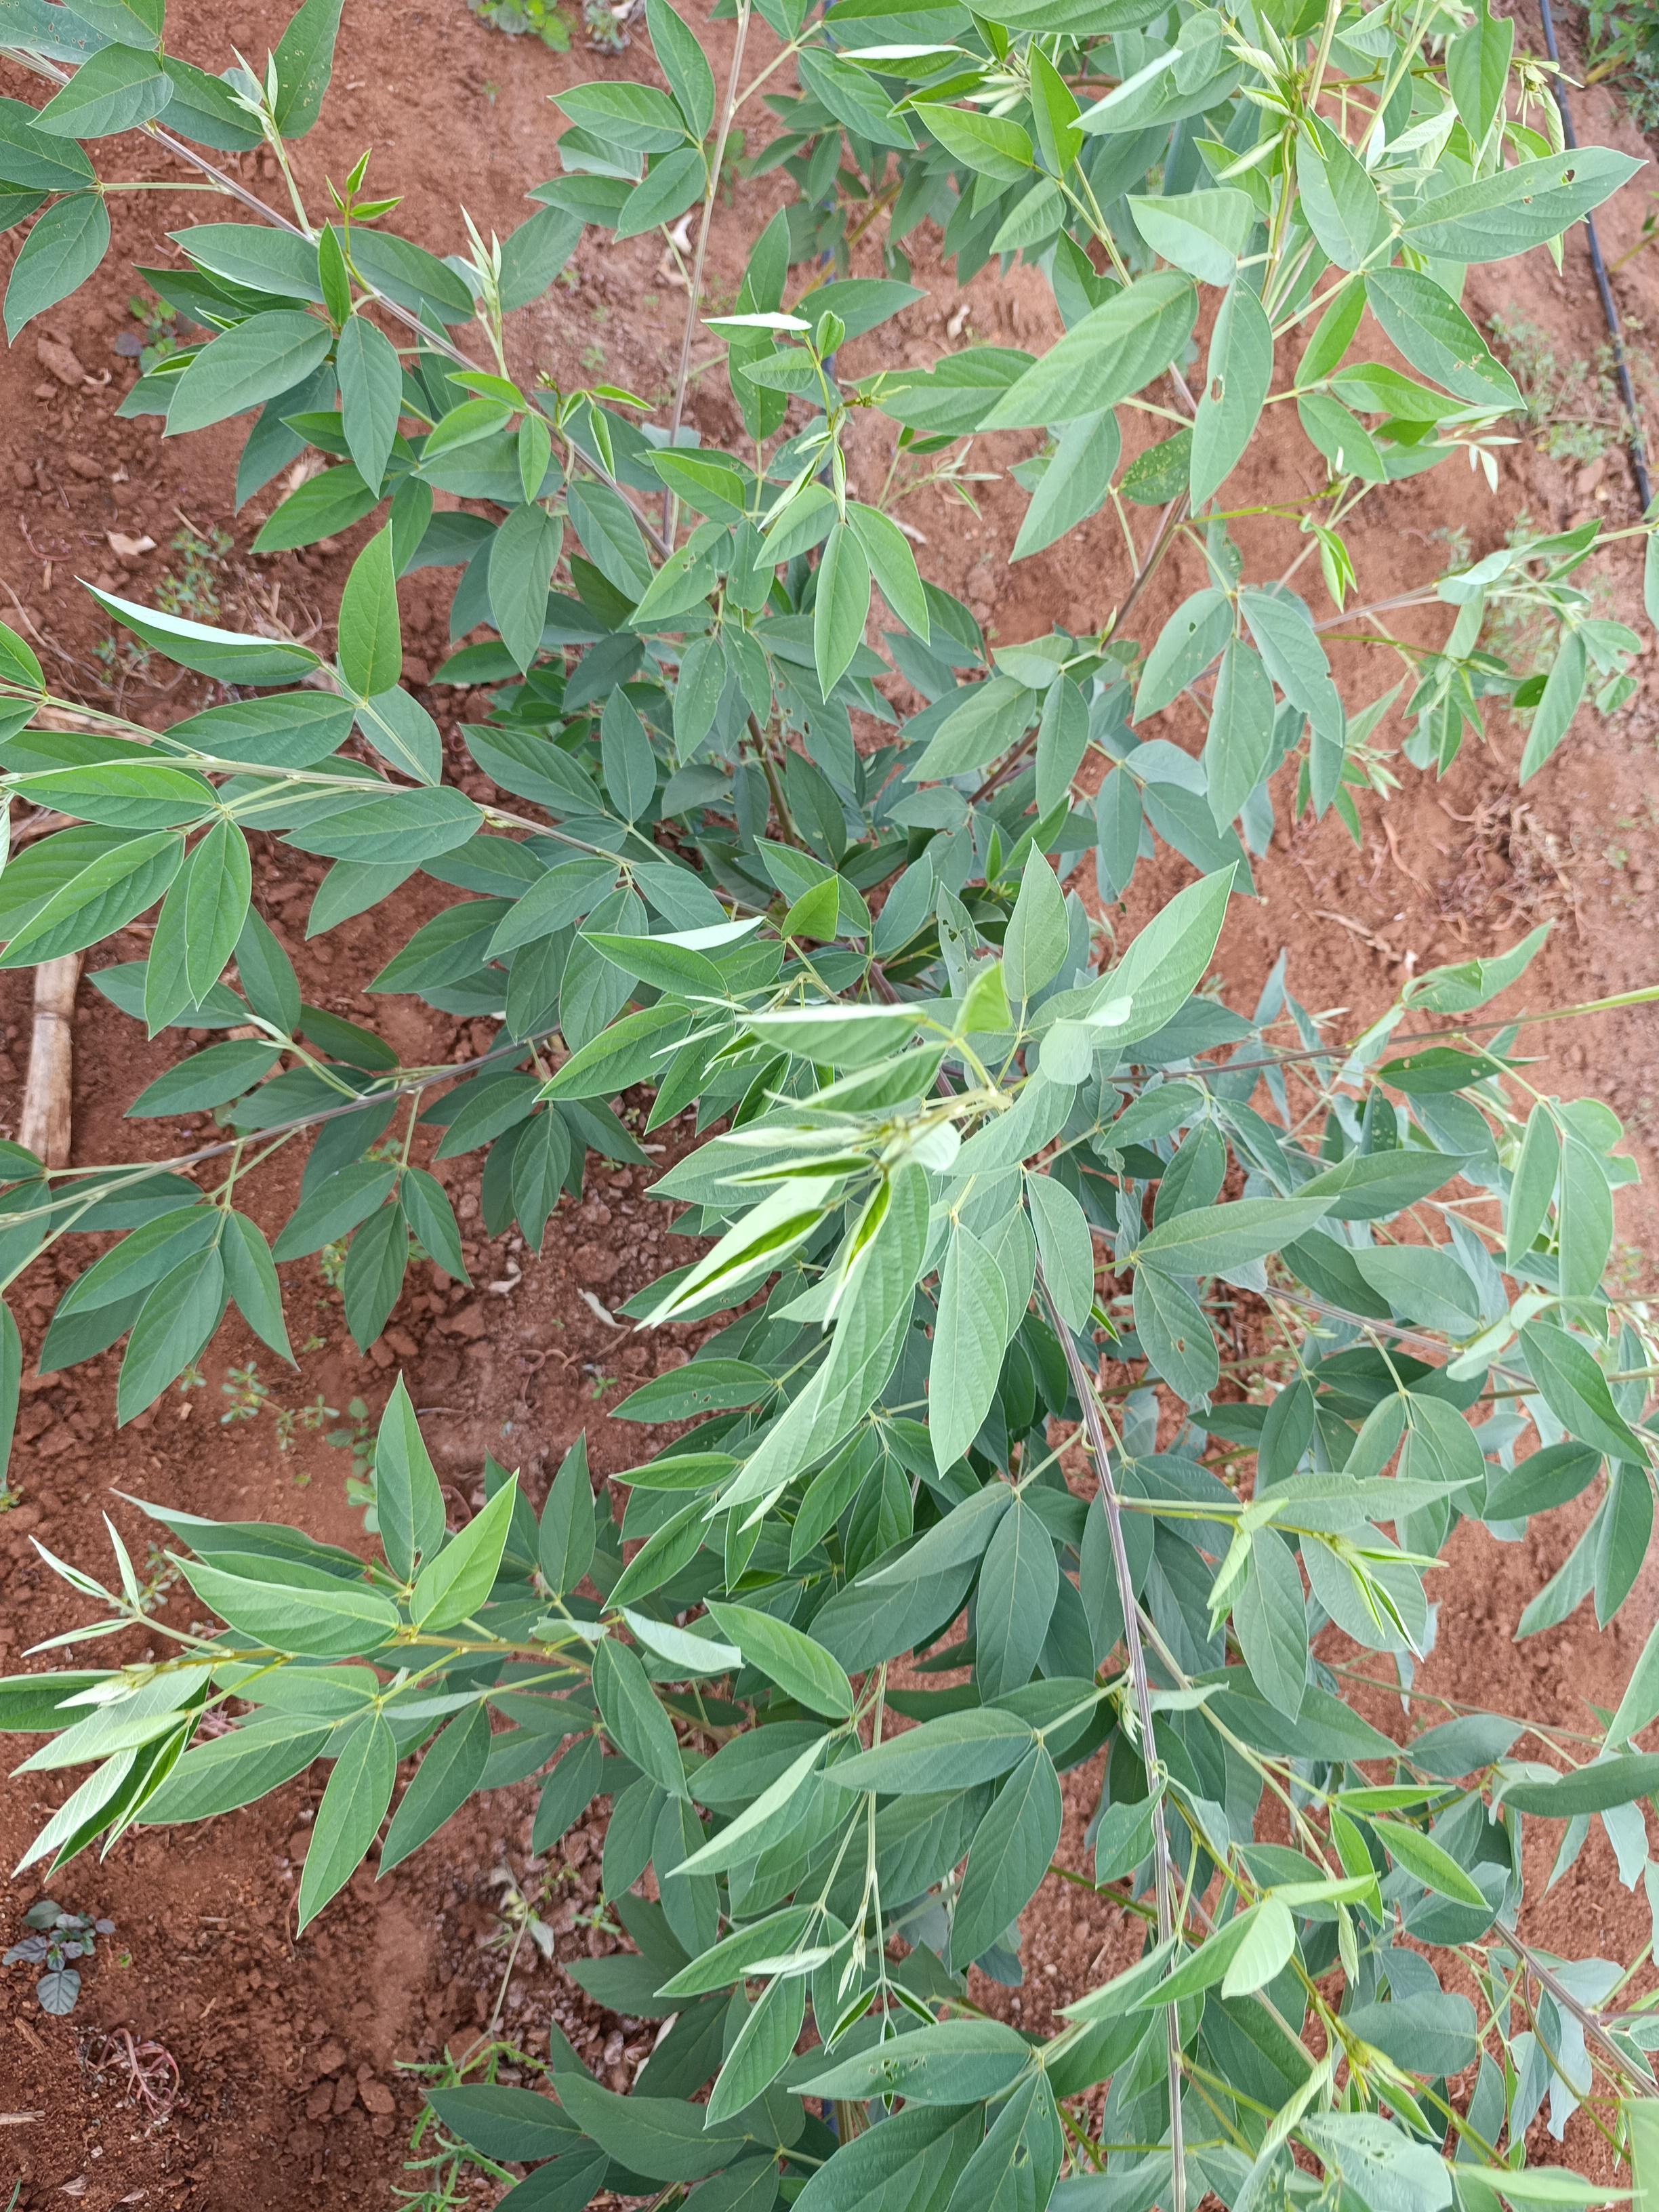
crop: pigeonpea
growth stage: vegetative
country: Kenya
